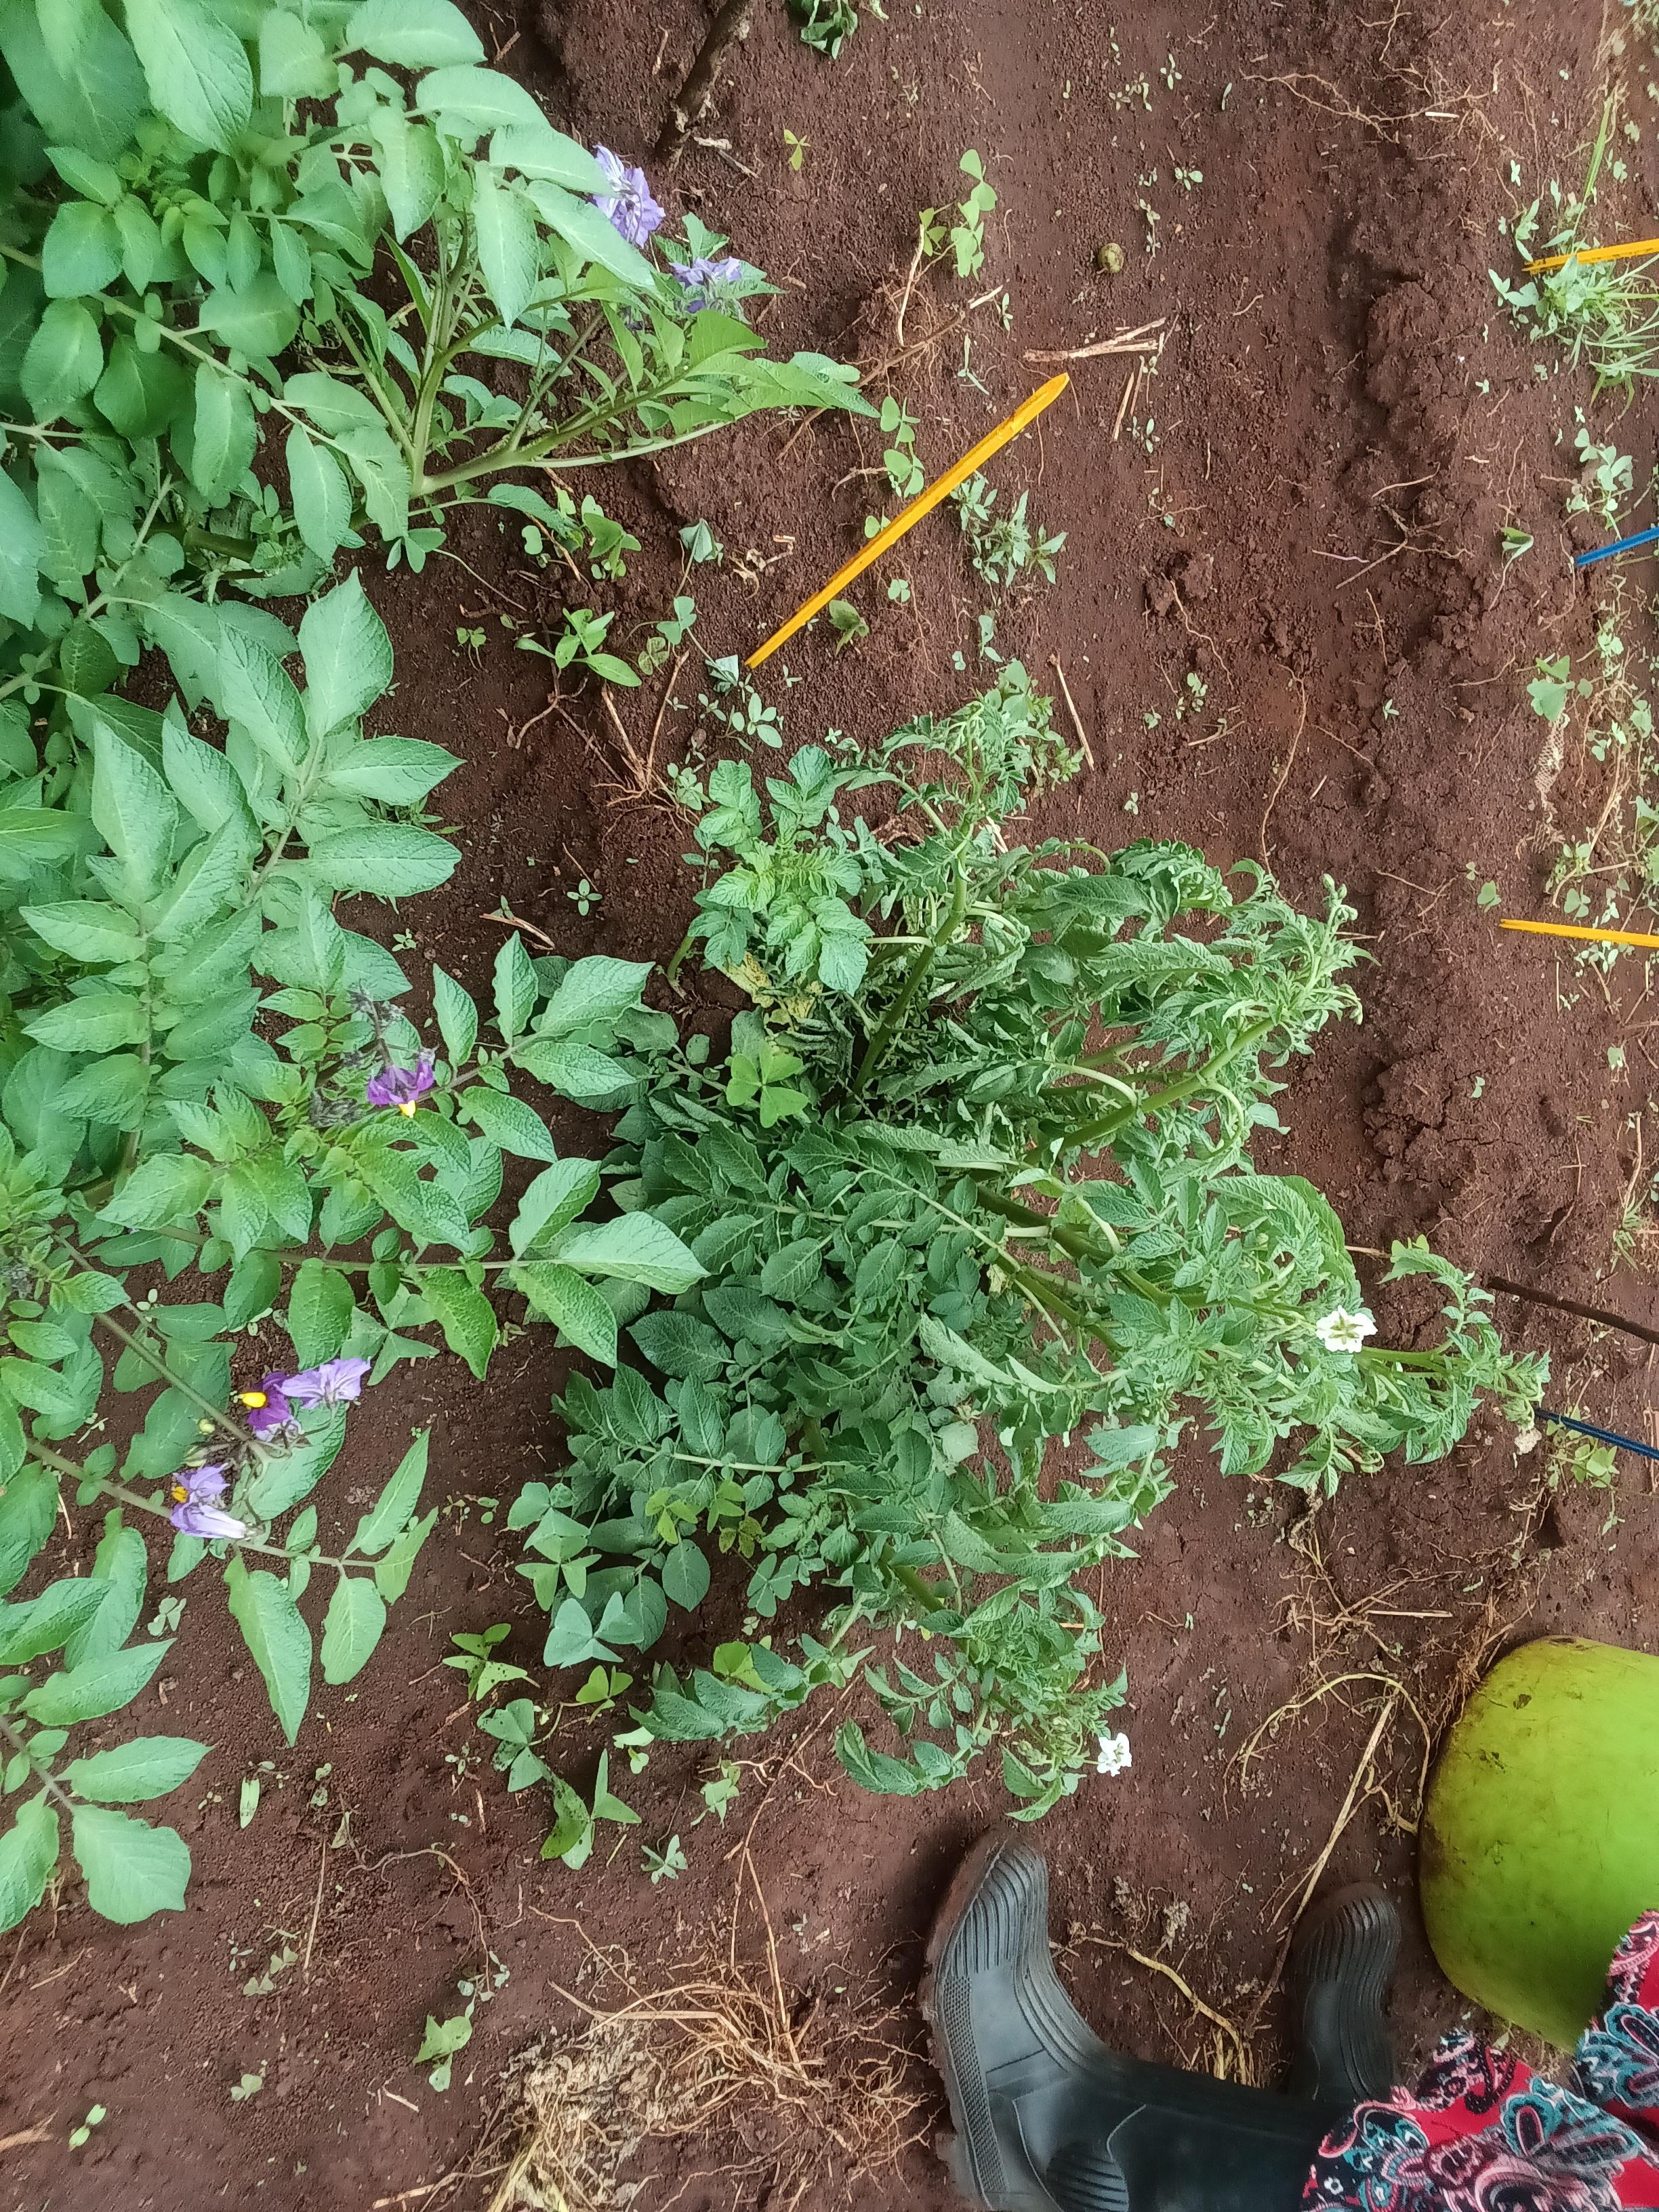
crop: potato
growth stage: flowering
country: Kenya
